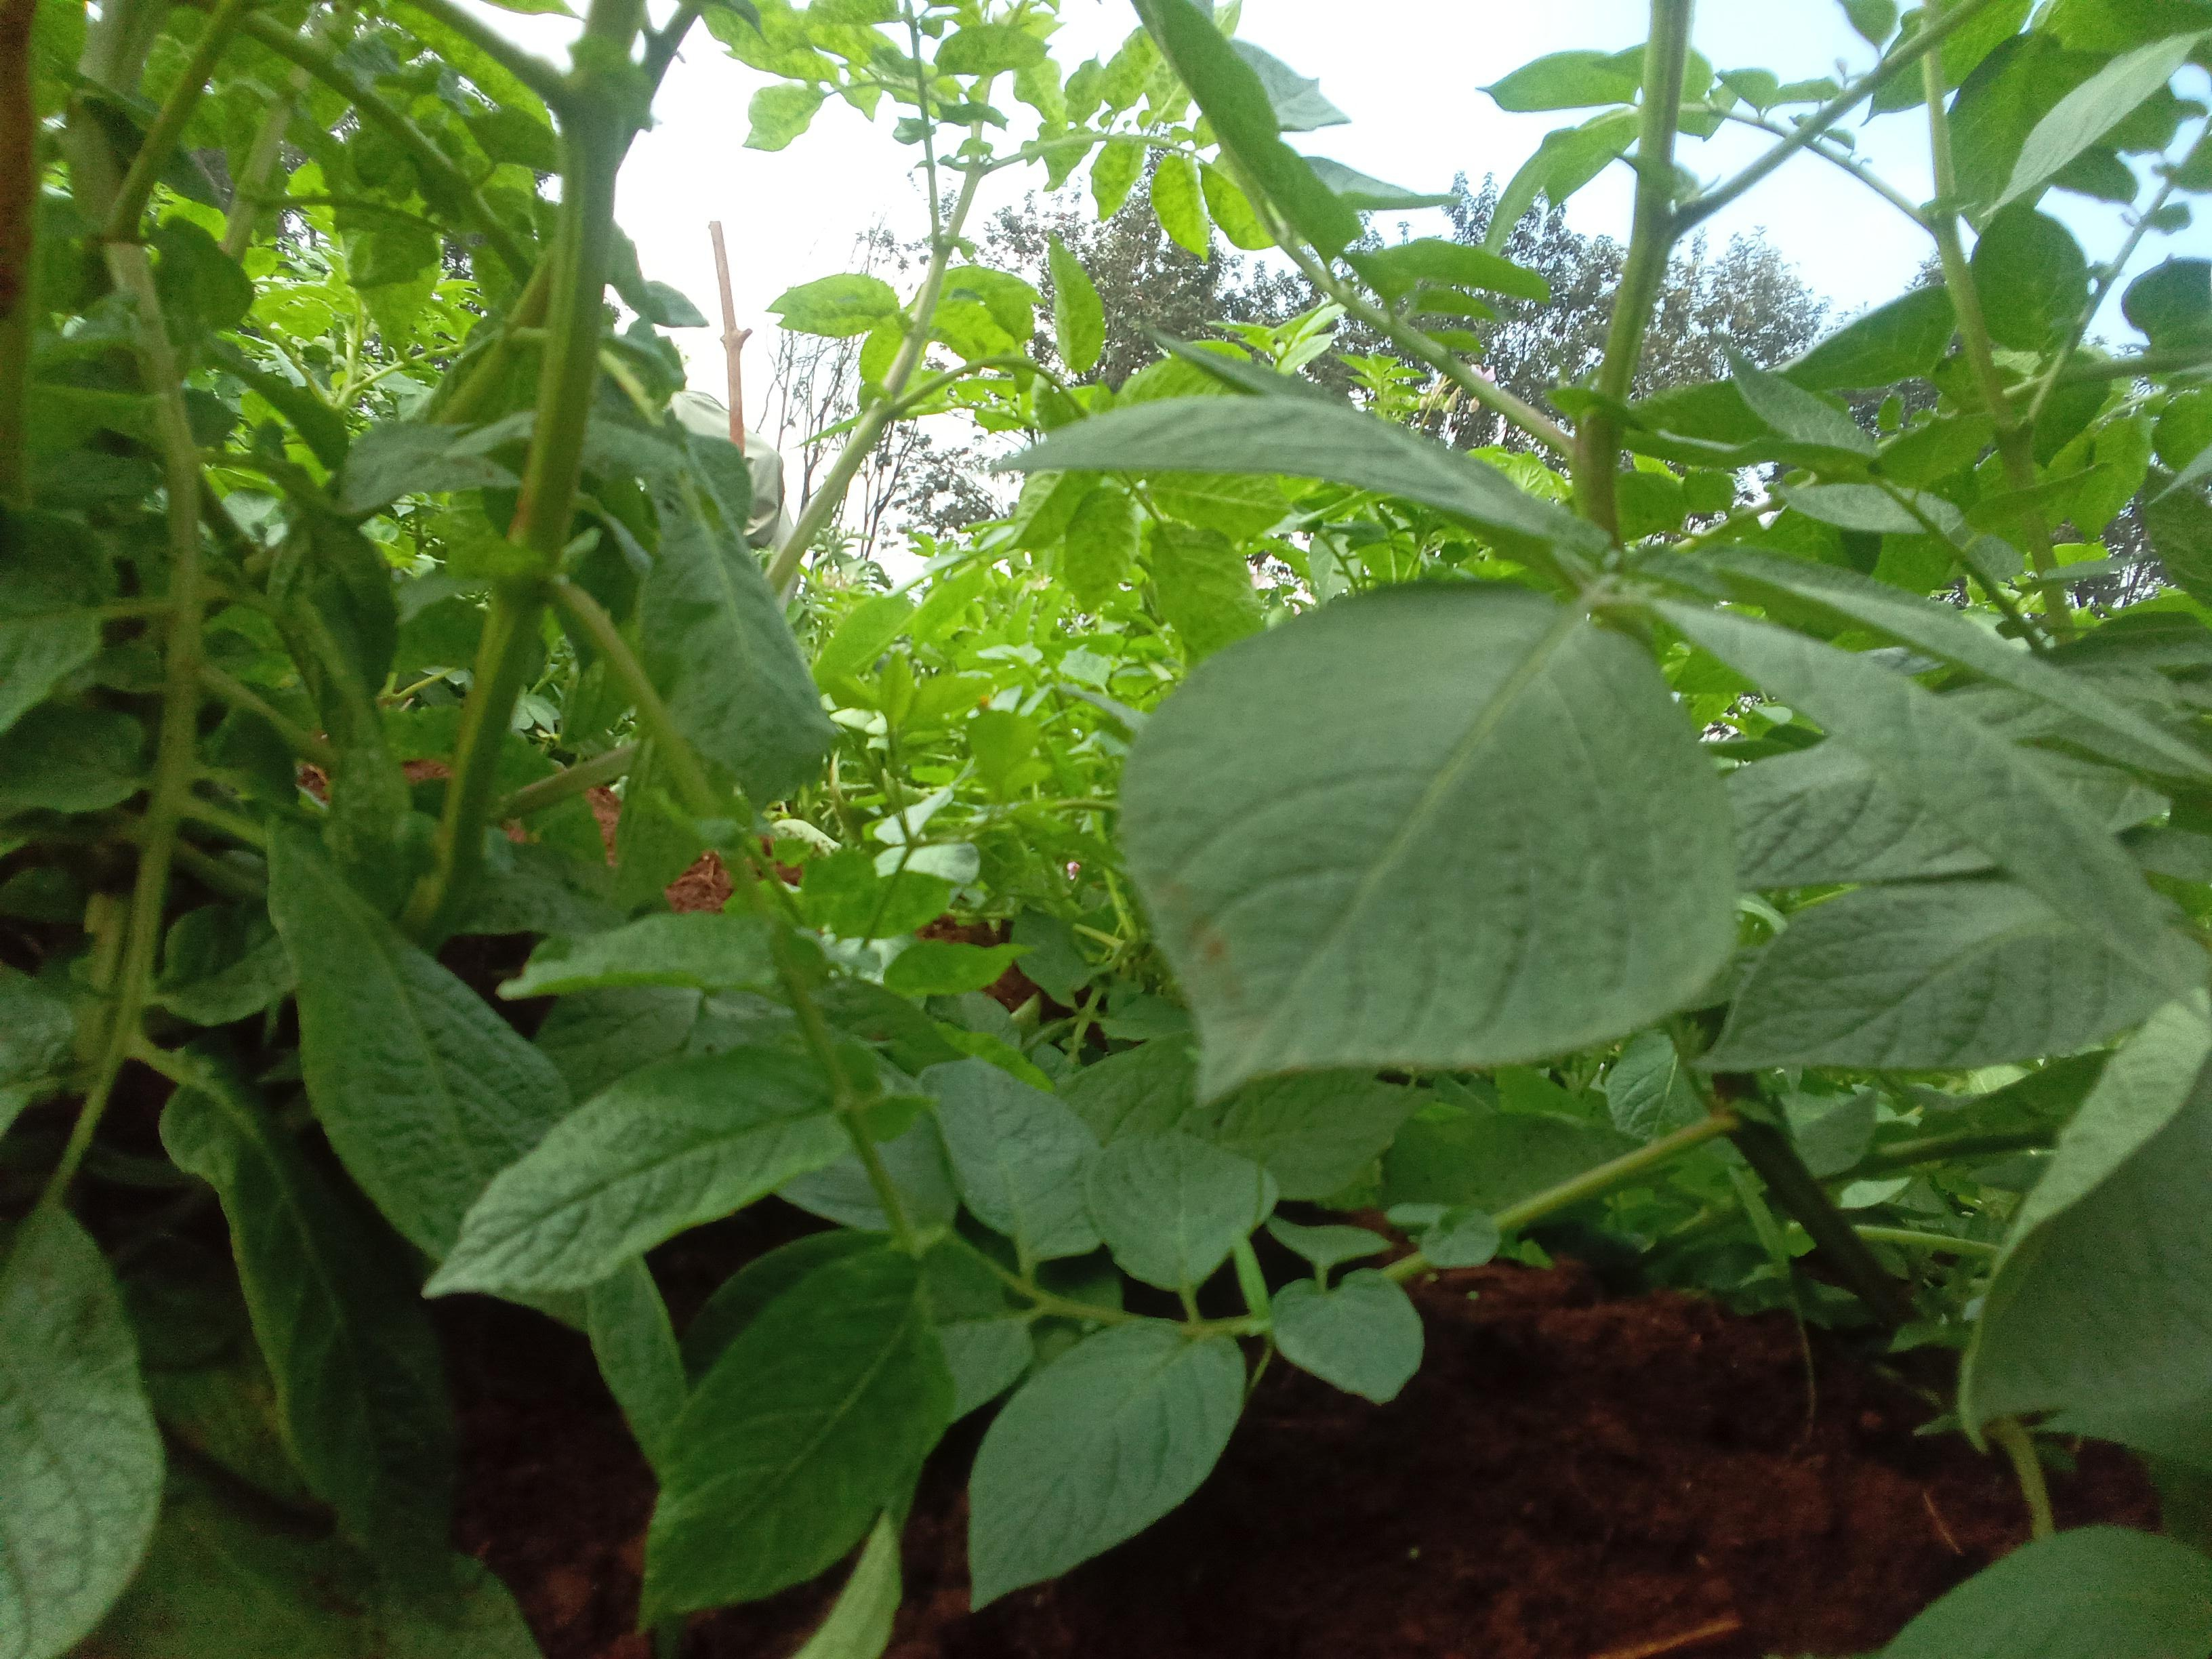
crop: potato
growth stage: flowering
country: Kenya
